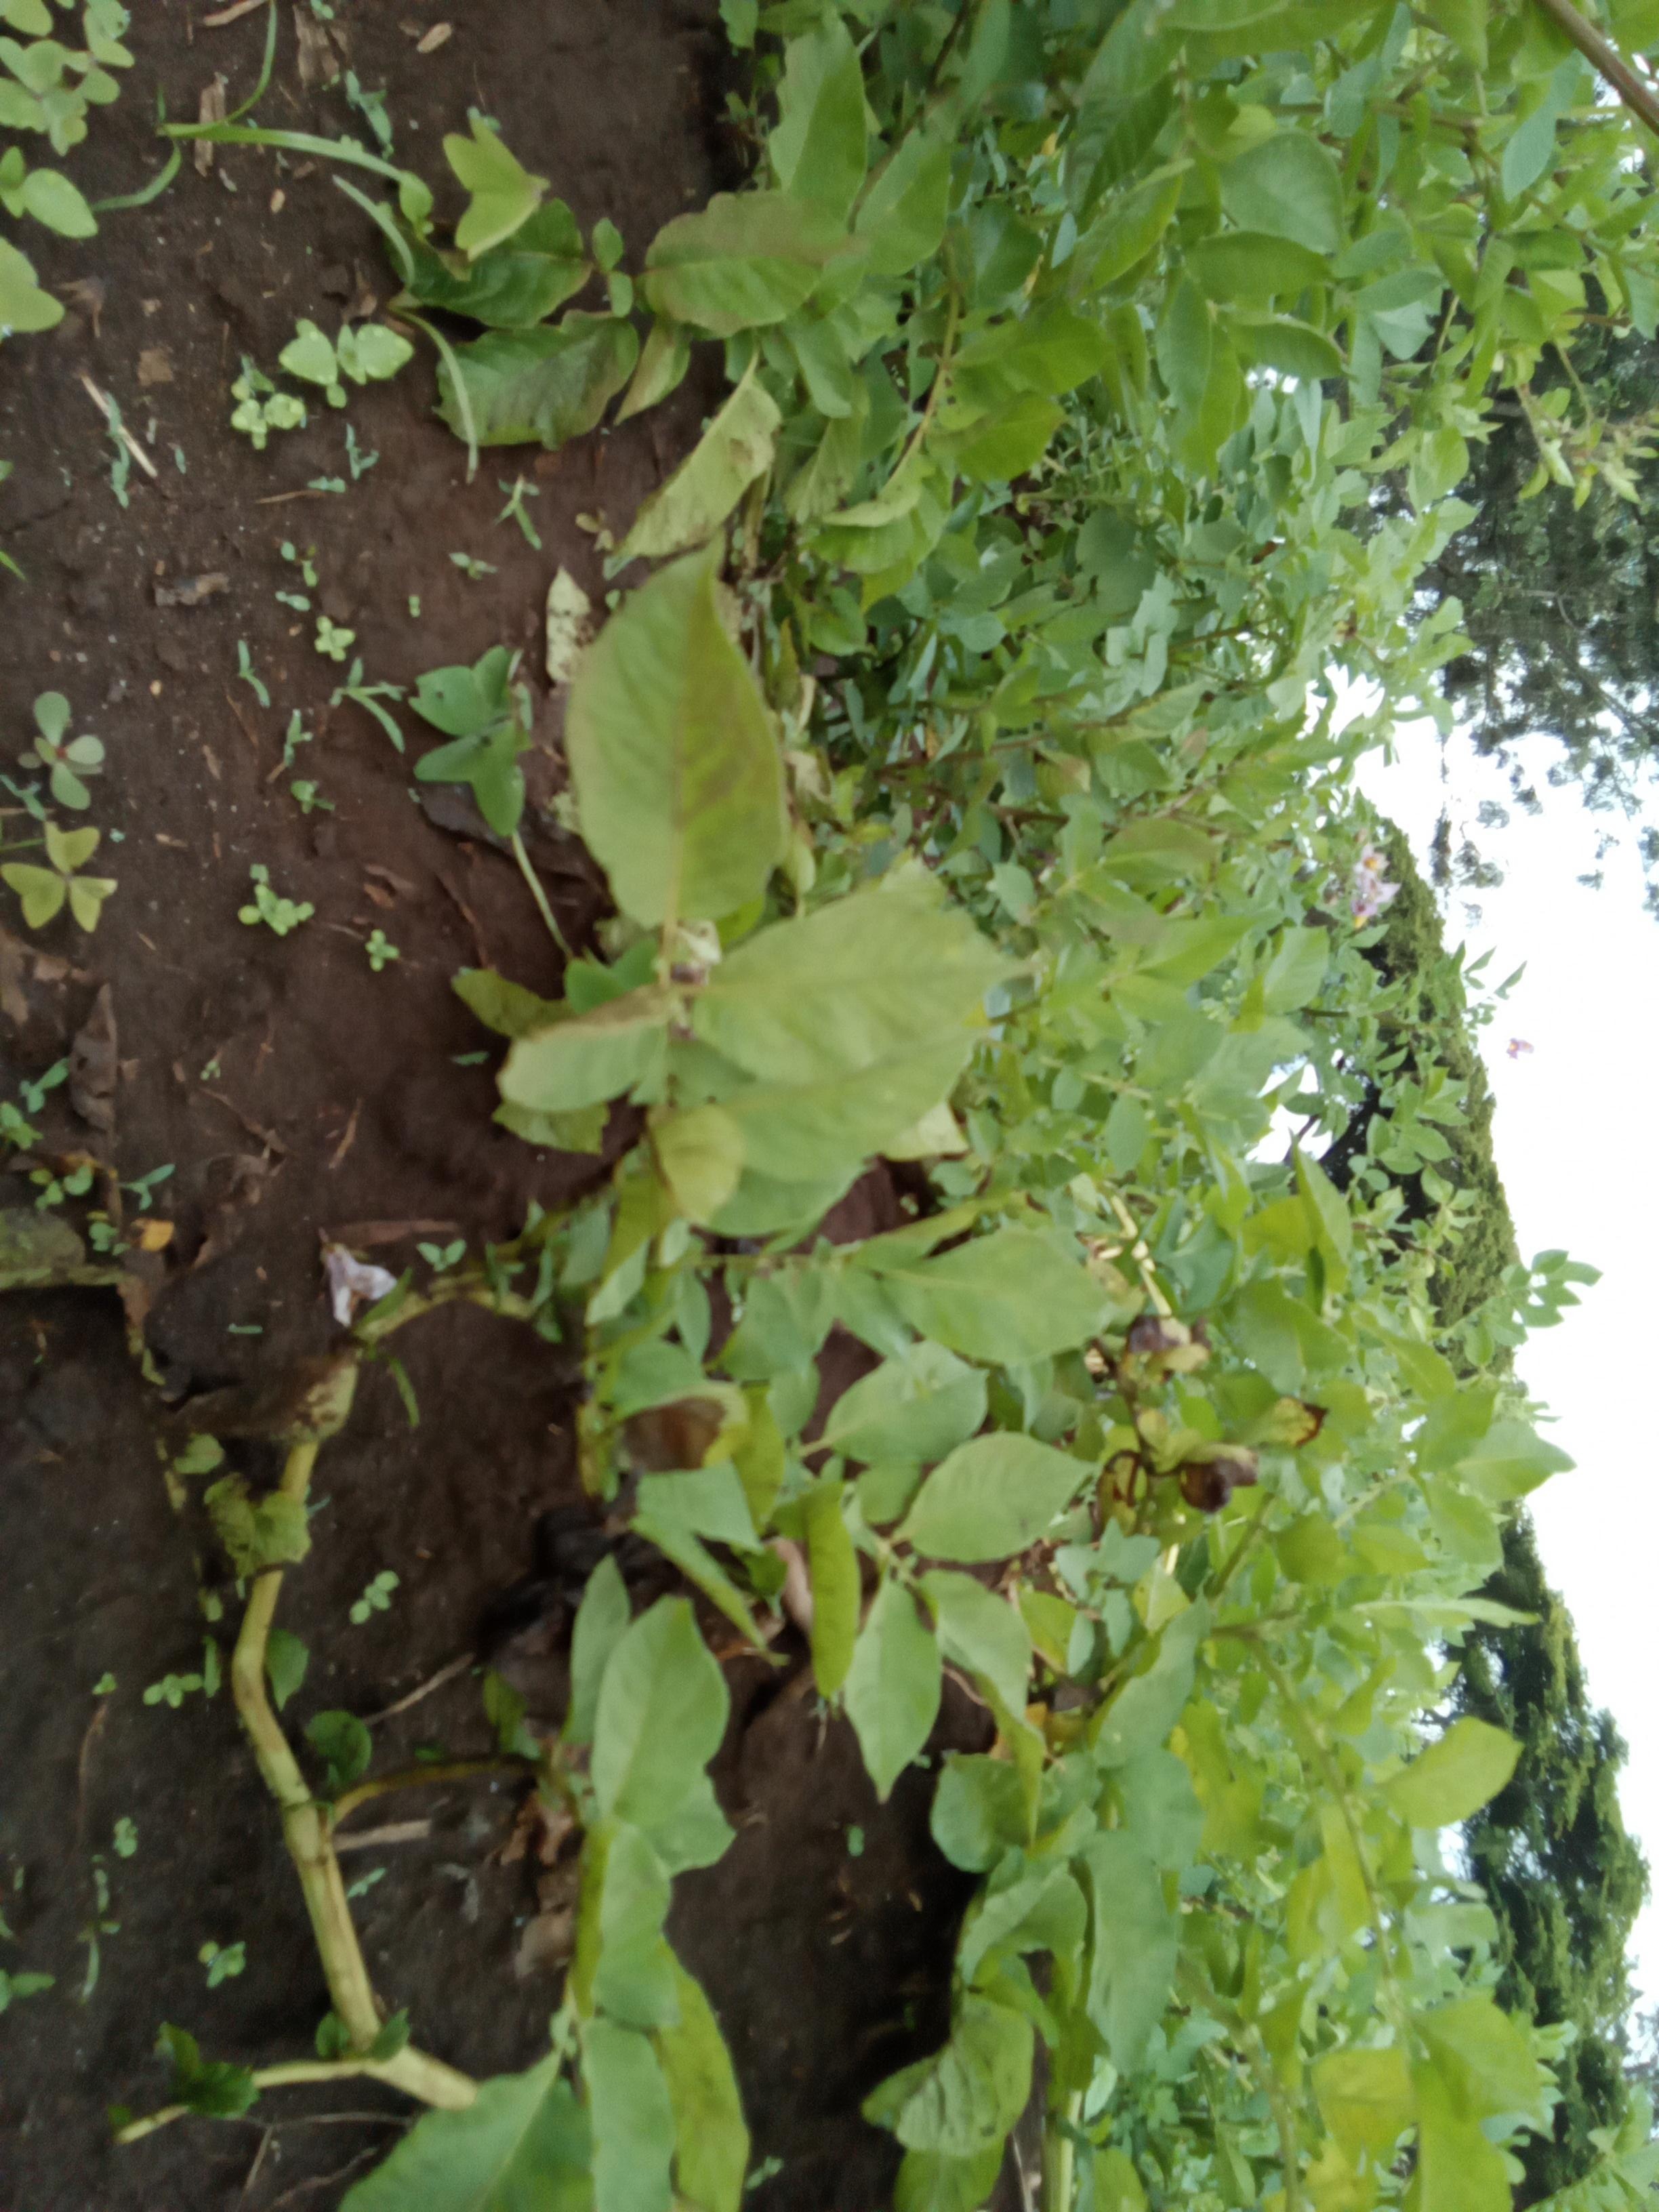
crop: potato
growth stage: vegetative
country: Kenya
